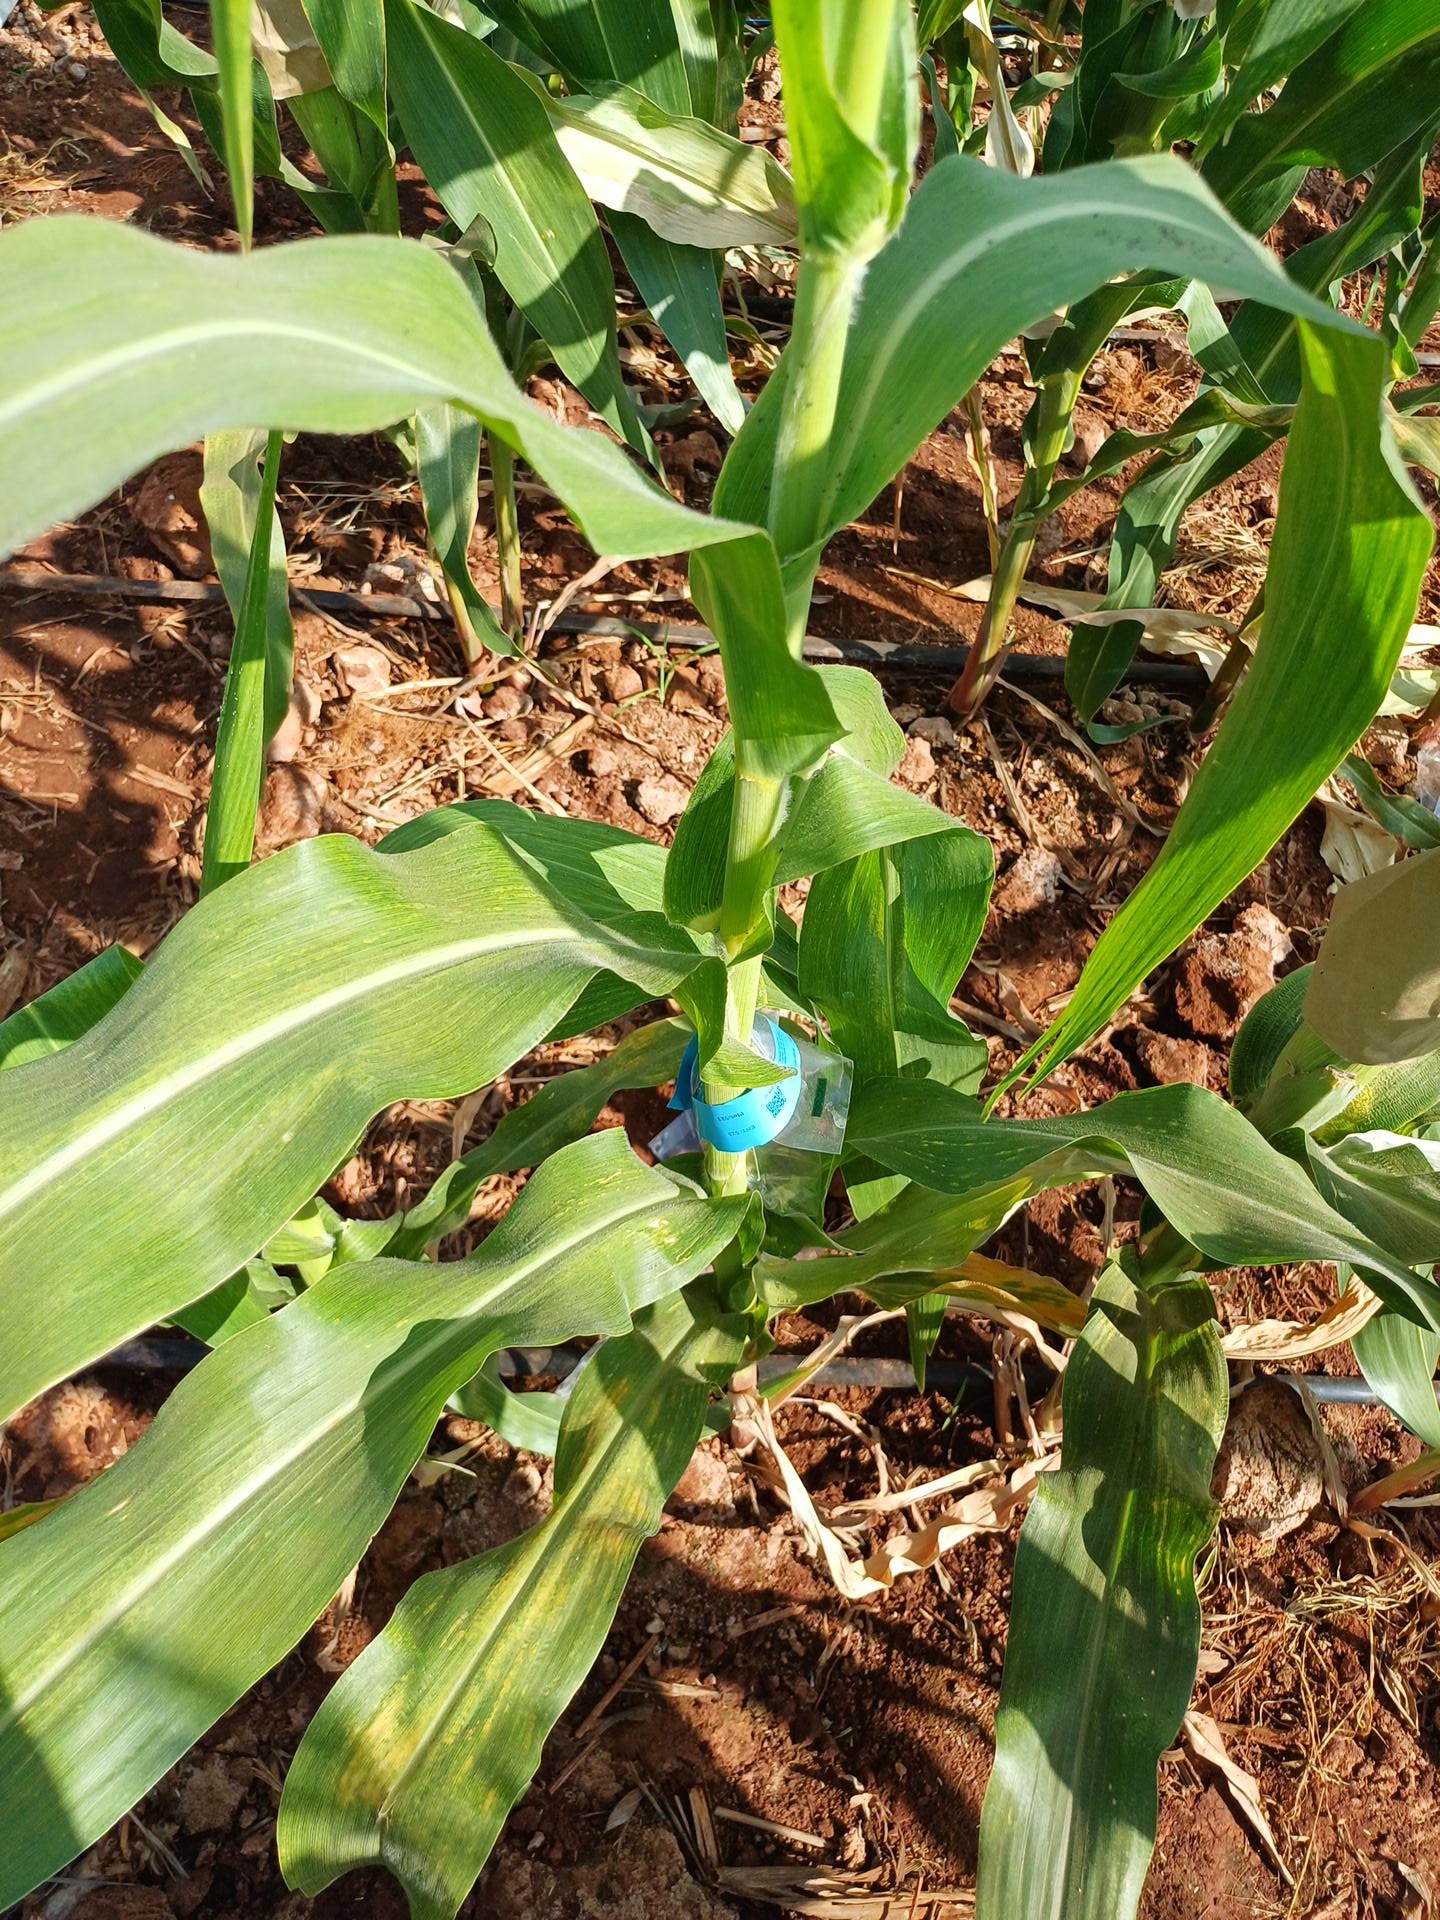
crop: maize
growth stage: flowering
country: Kenya
